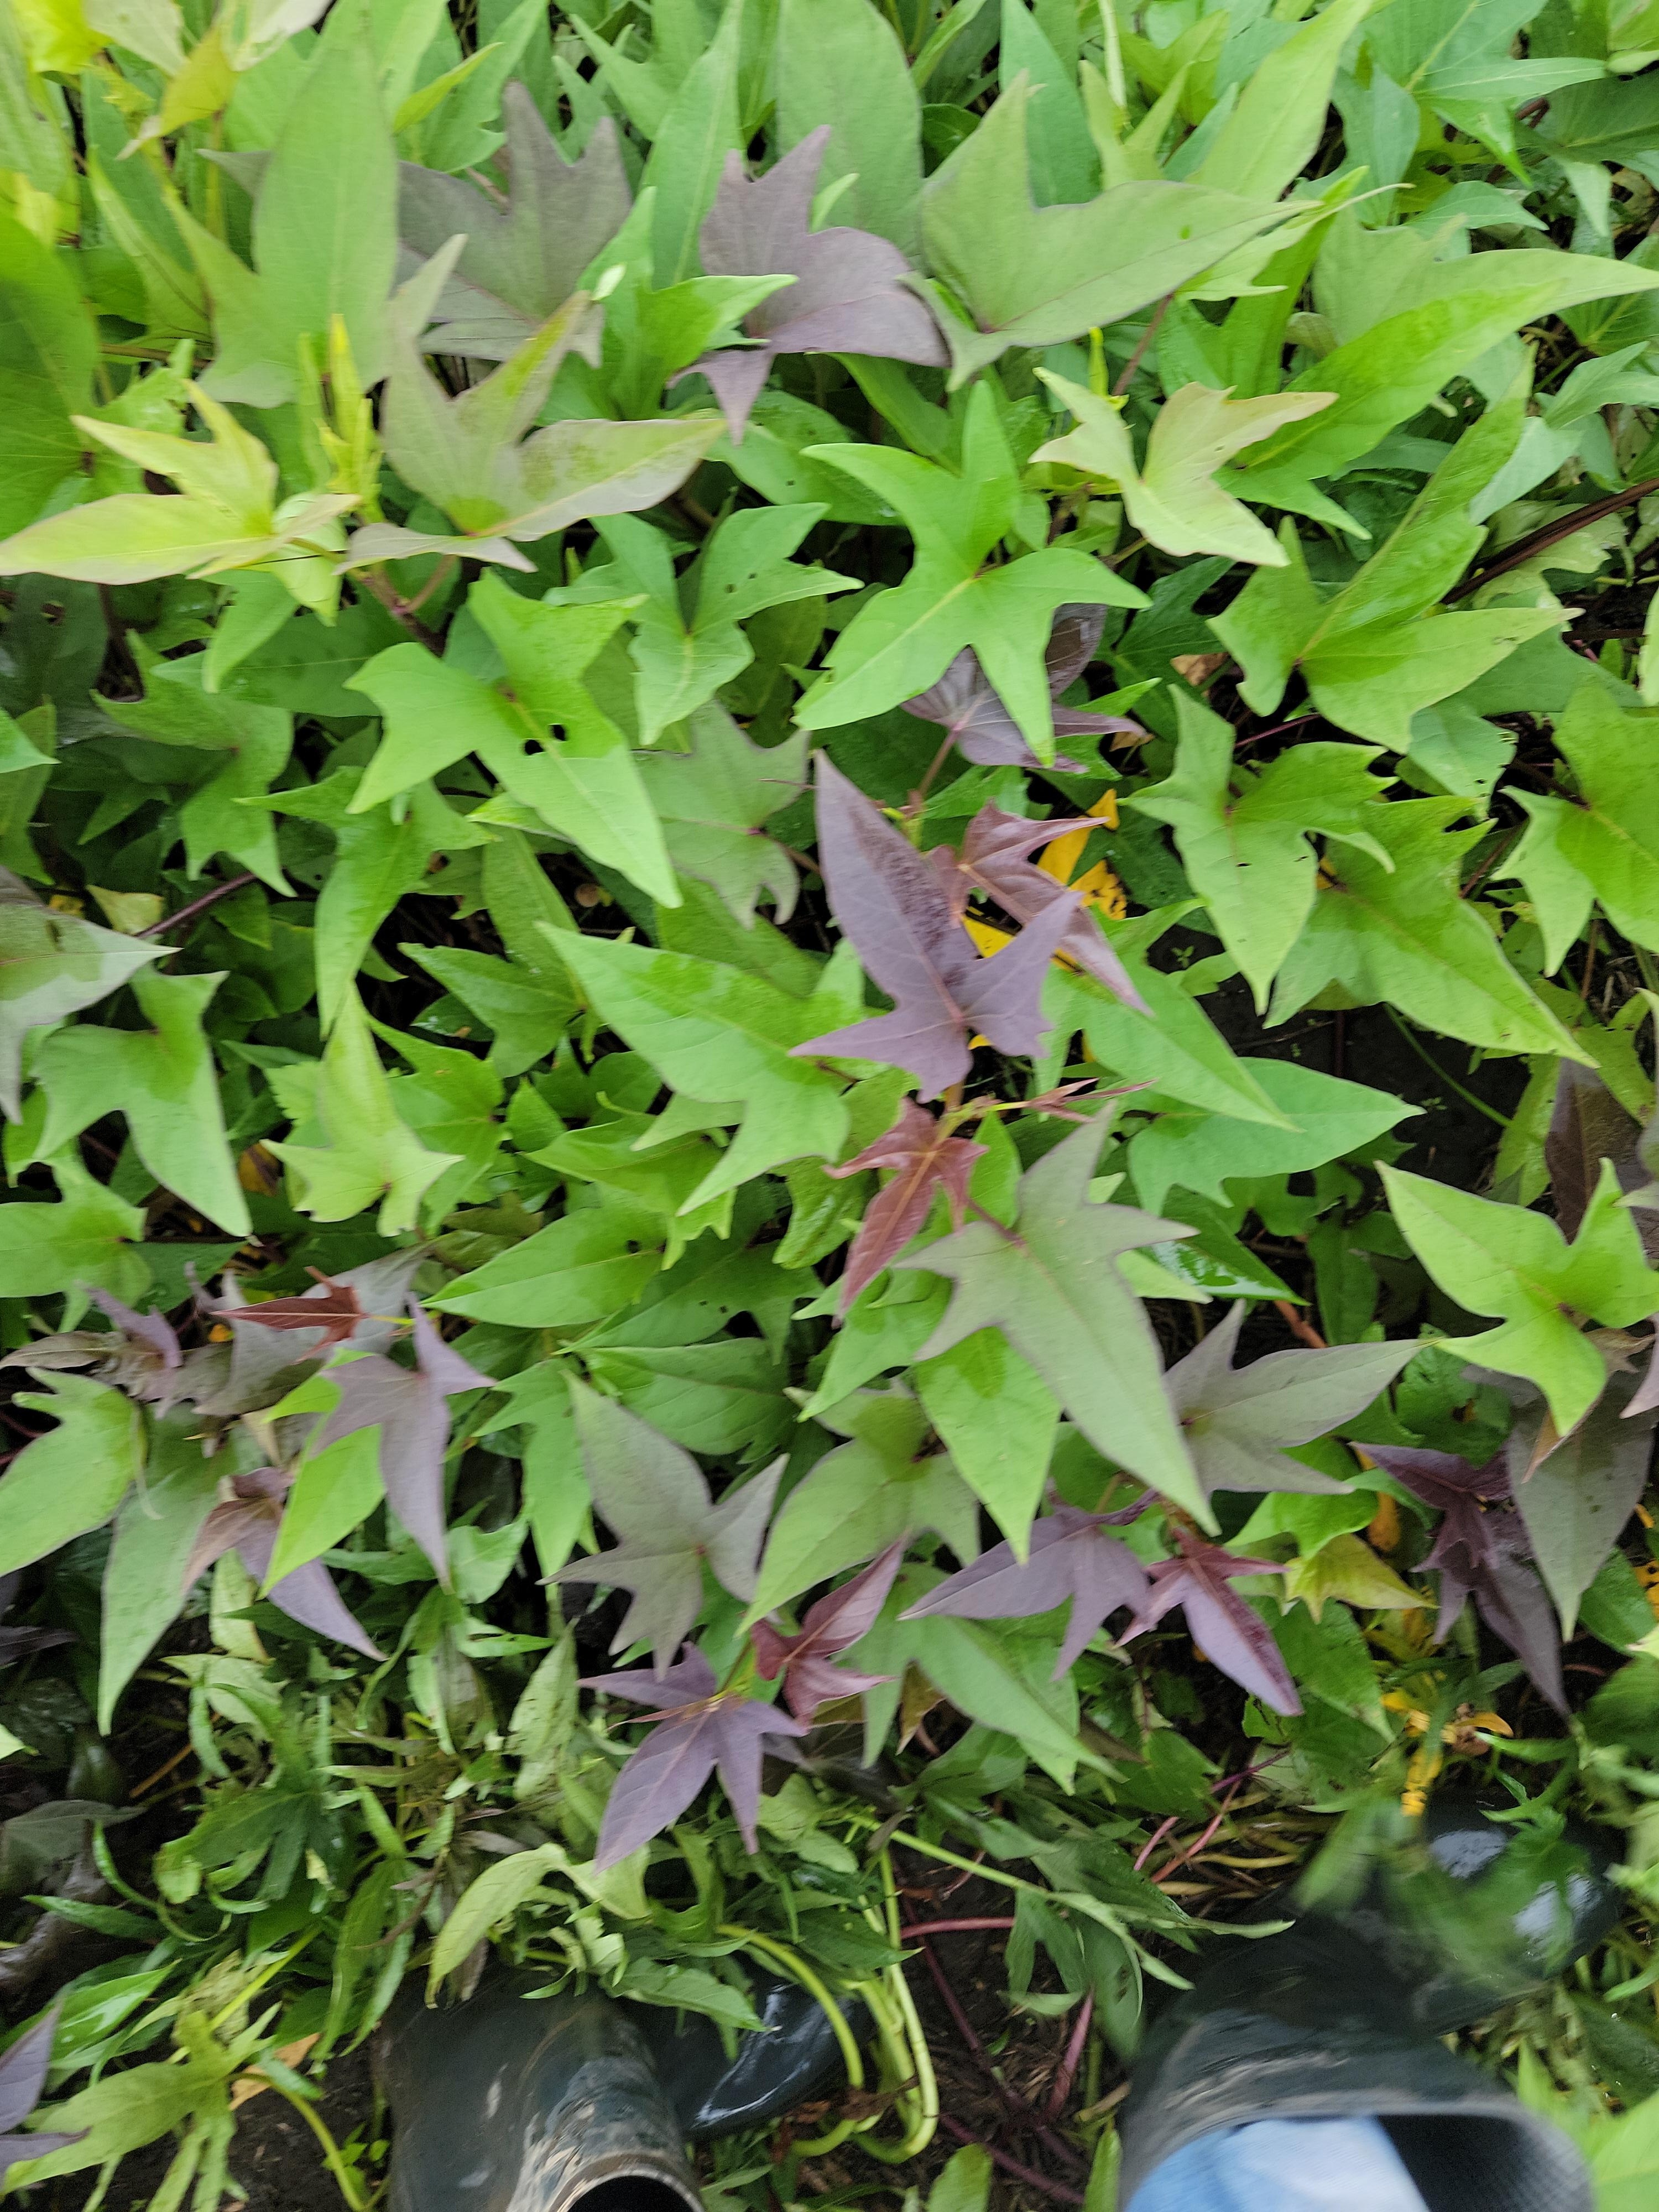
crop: sweet potato
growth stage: vegetative
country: Tanzania
